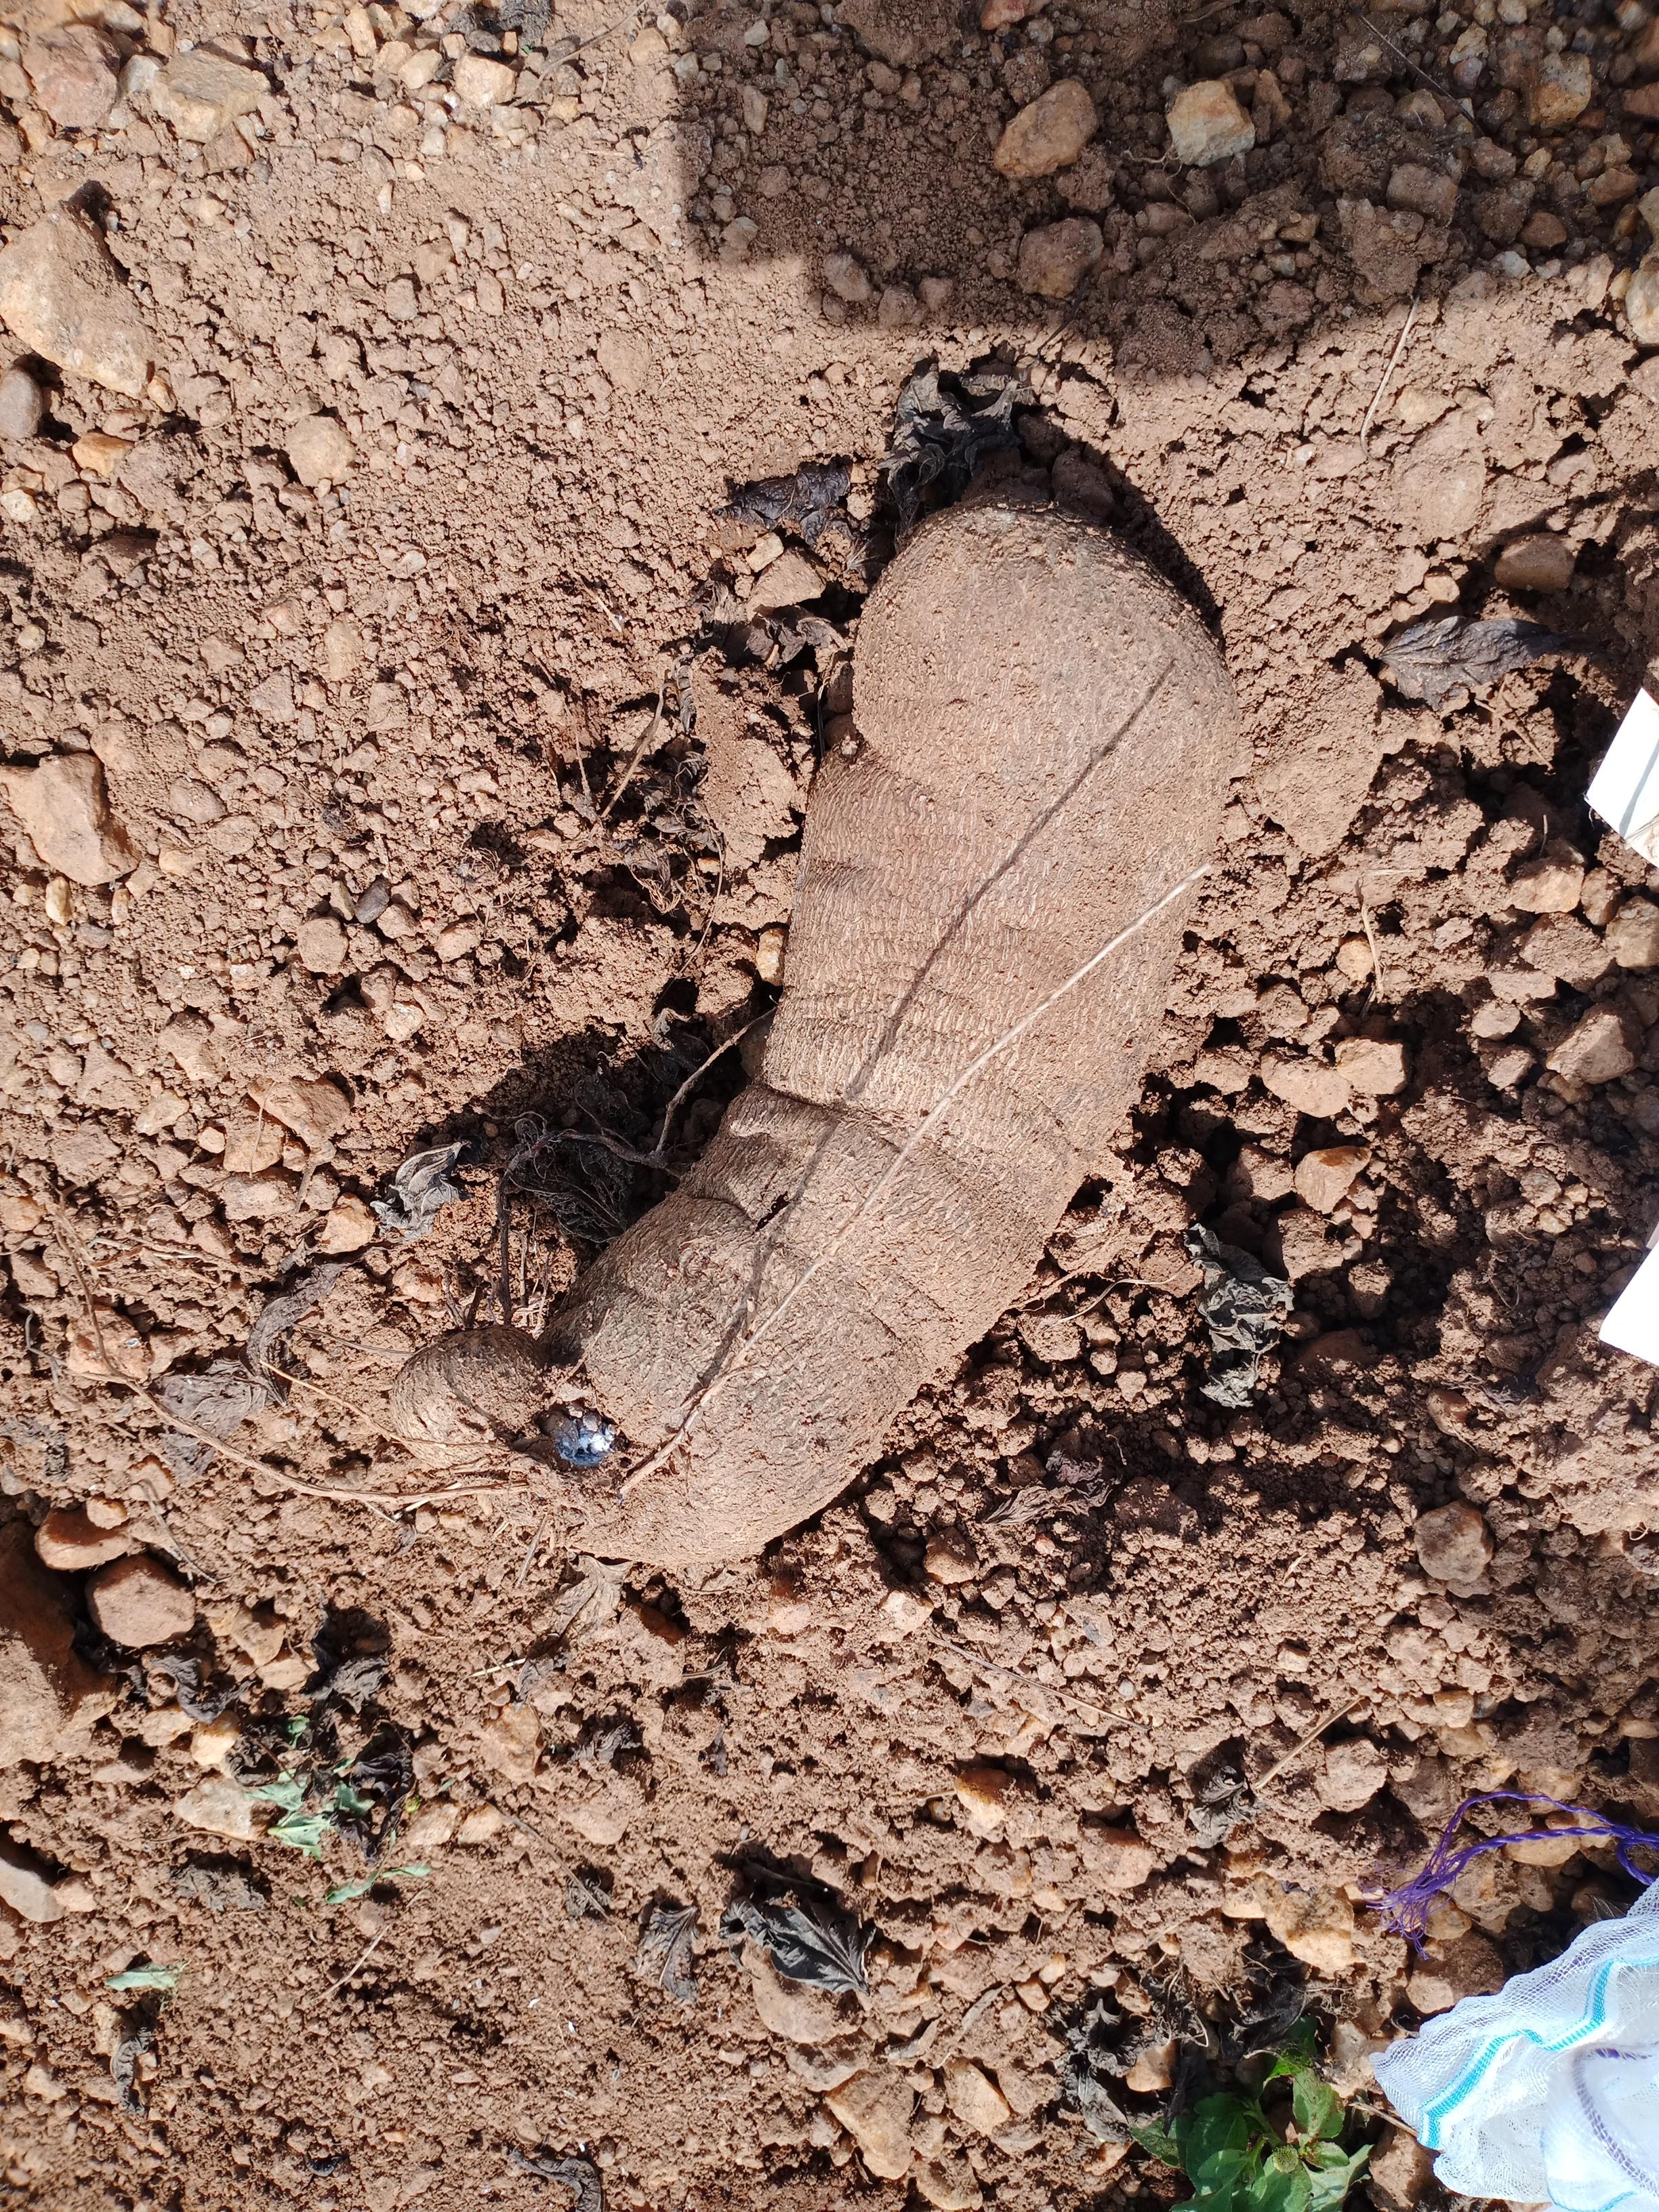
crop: yam
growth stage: harvest
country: Nigeria
